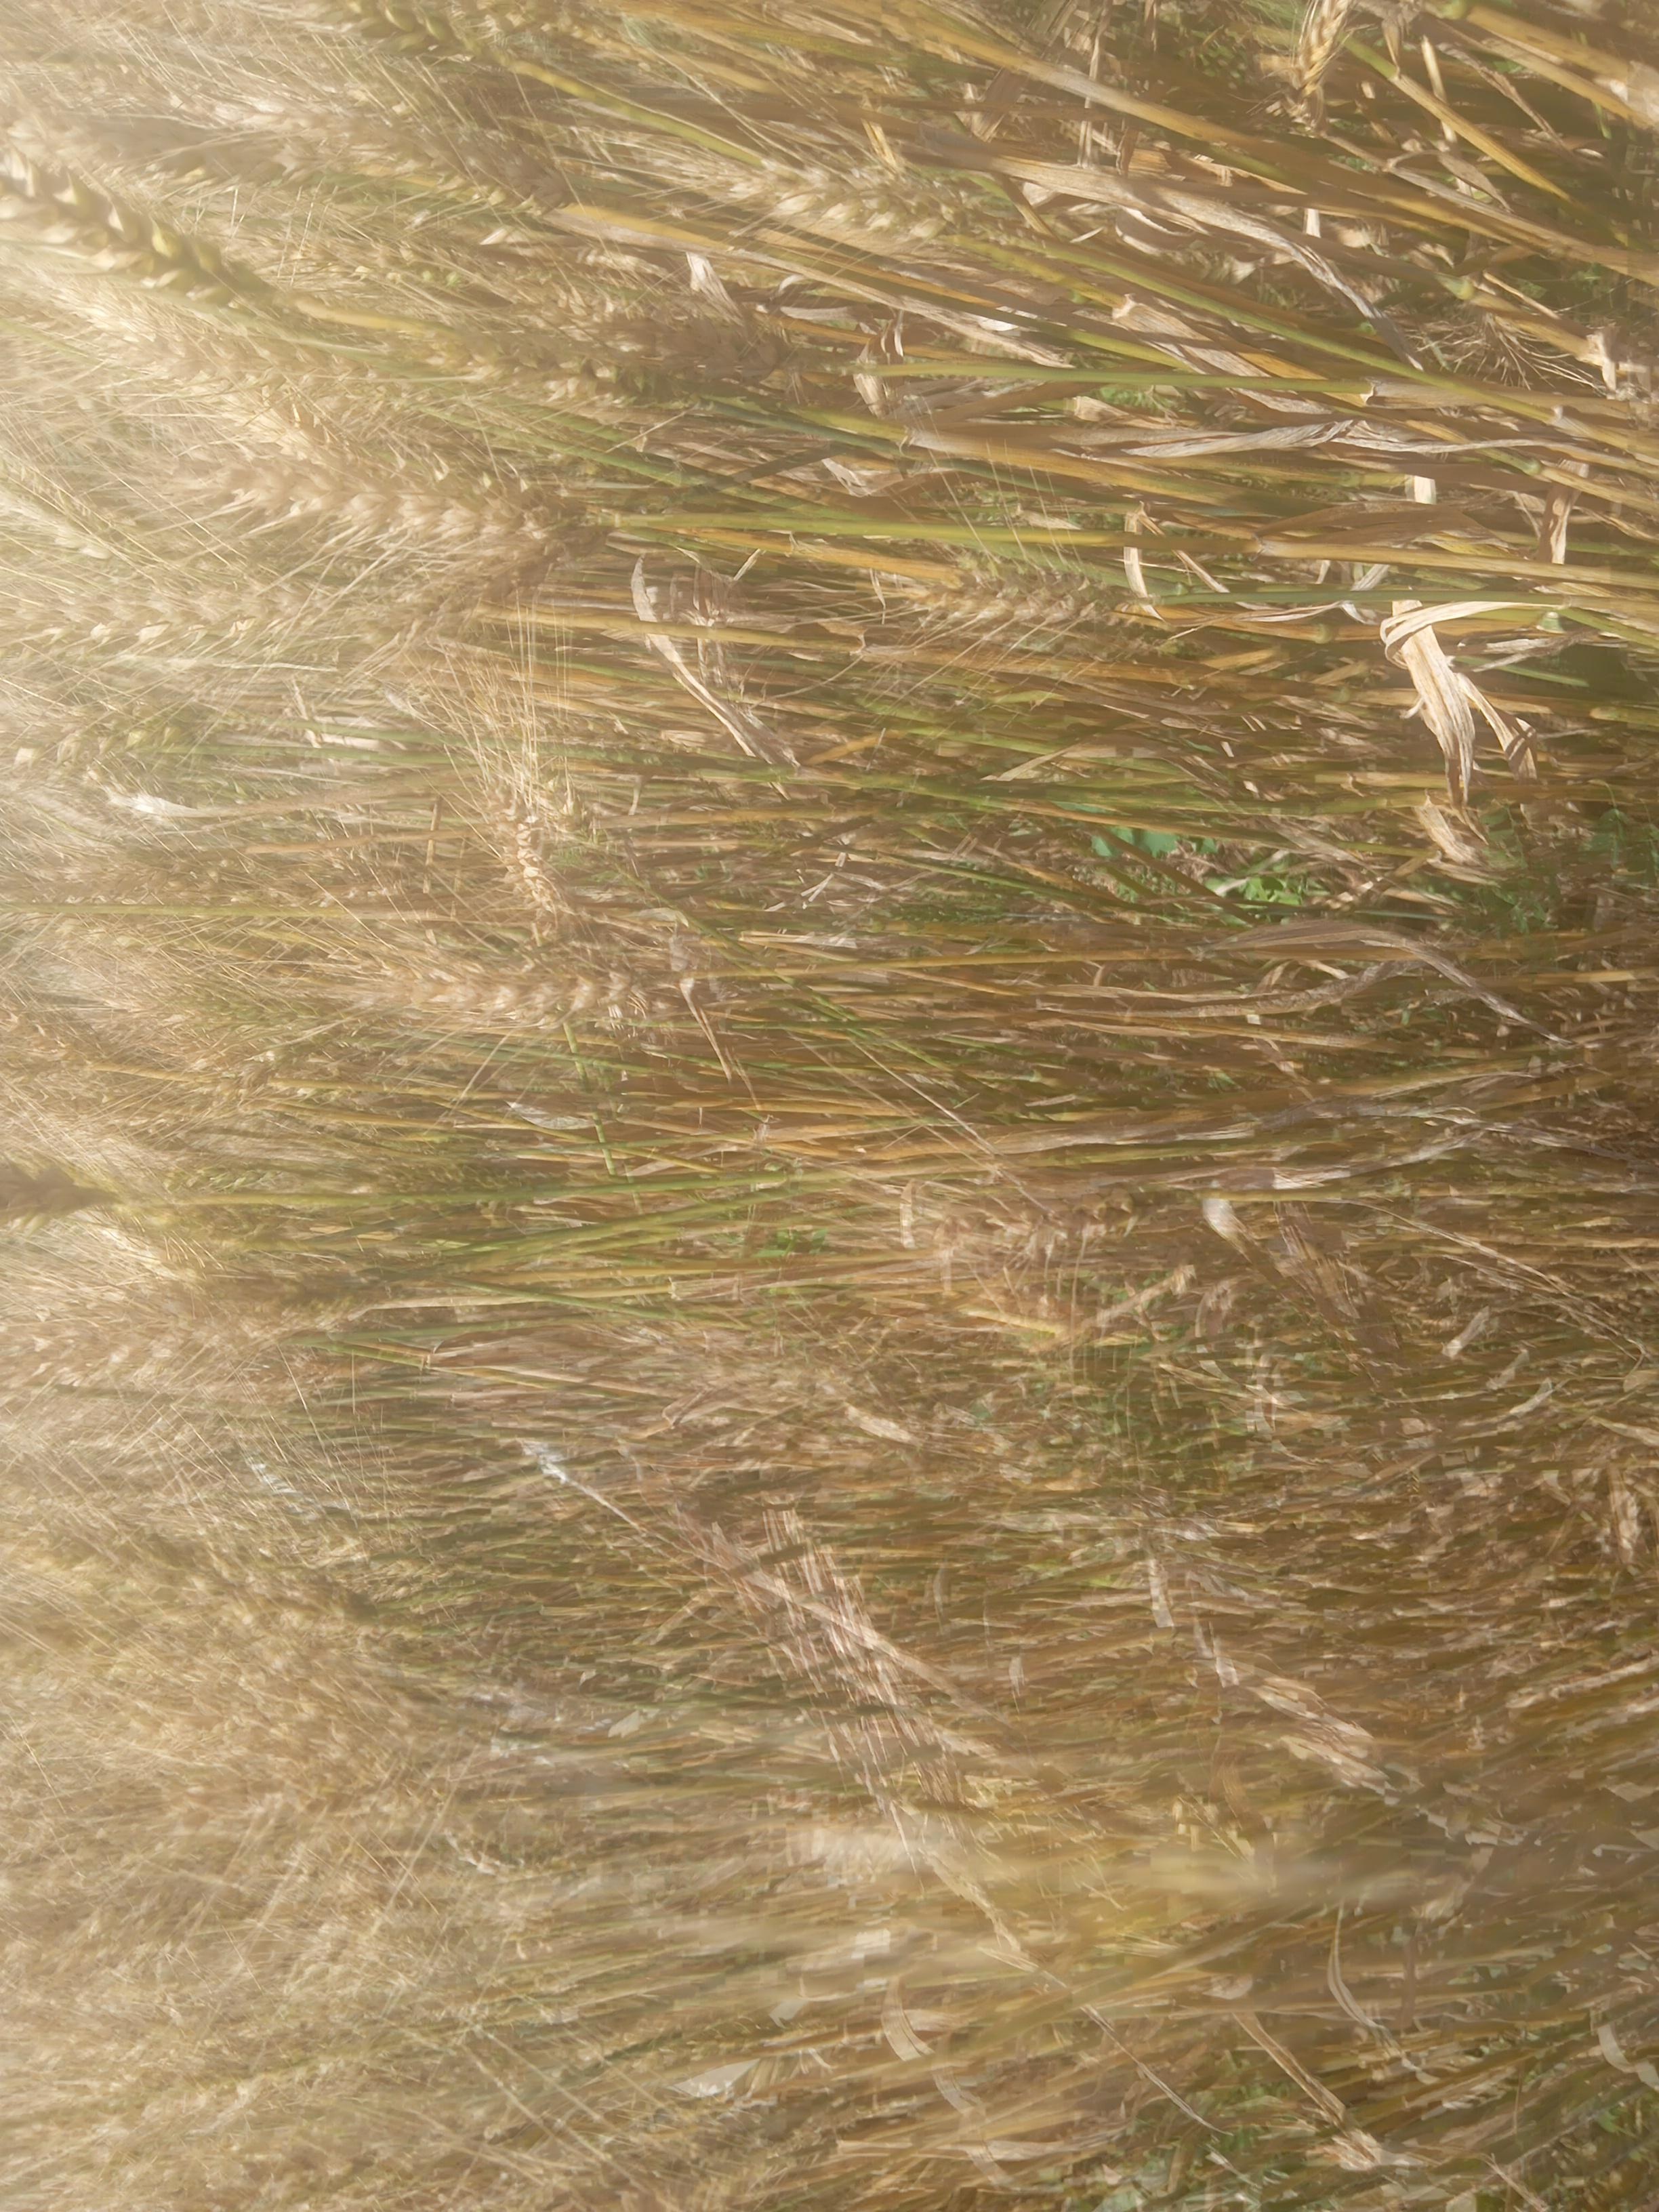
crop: wheat
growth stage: maturity
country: Kenya
